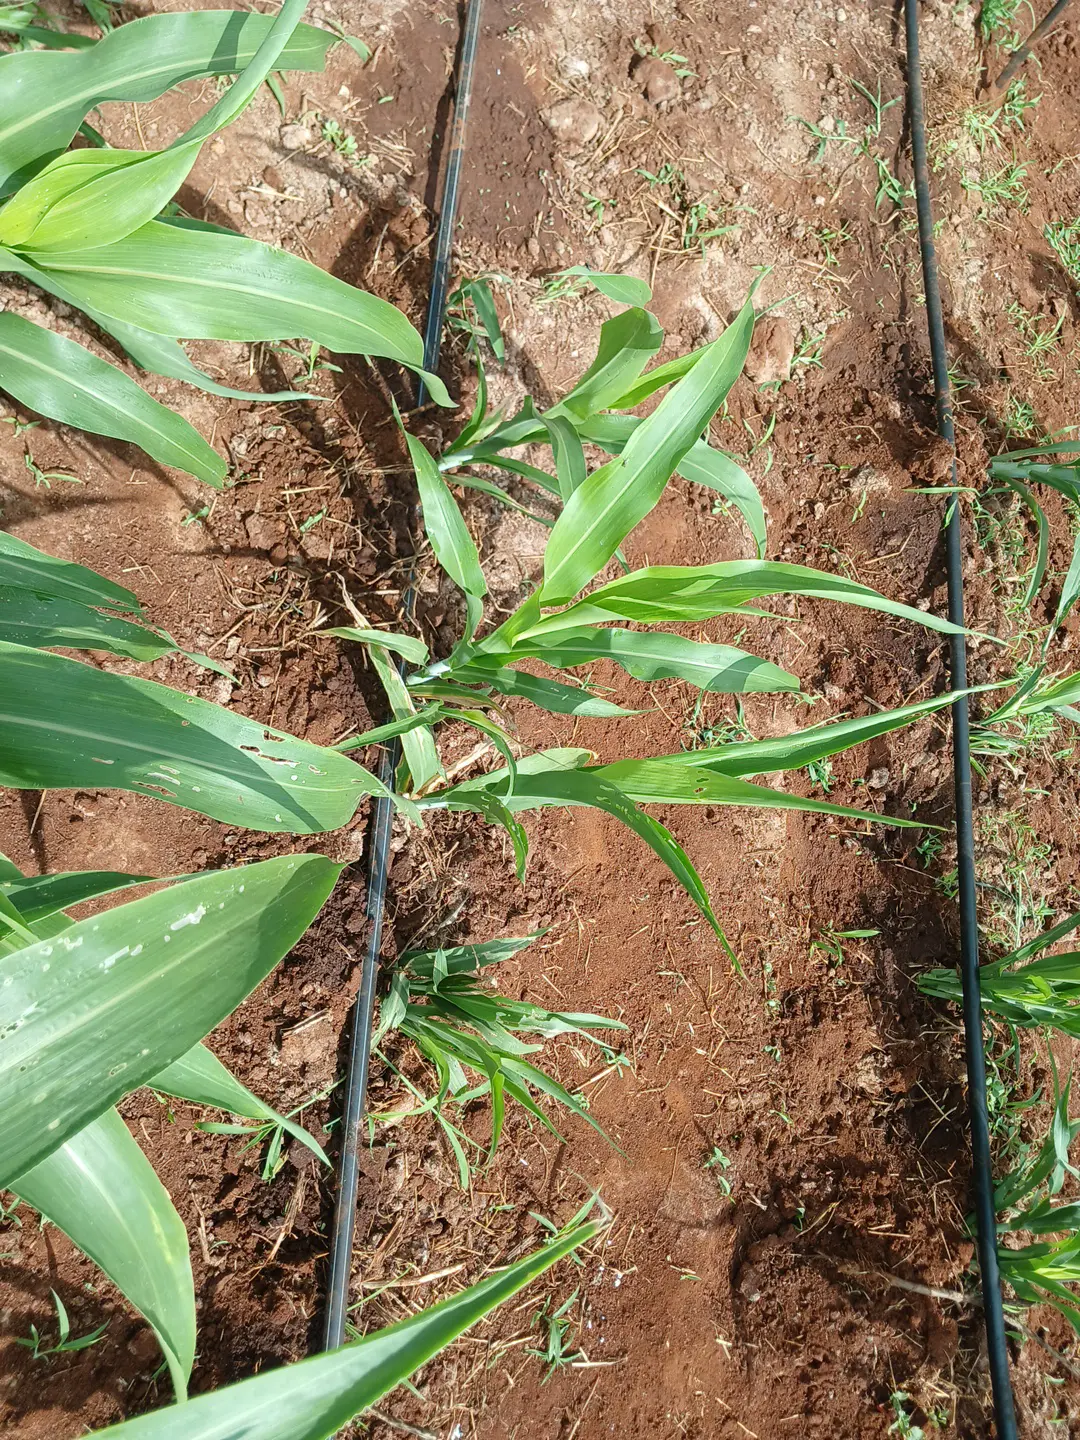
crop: sorghum
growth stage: elongation stem
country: Kenya
